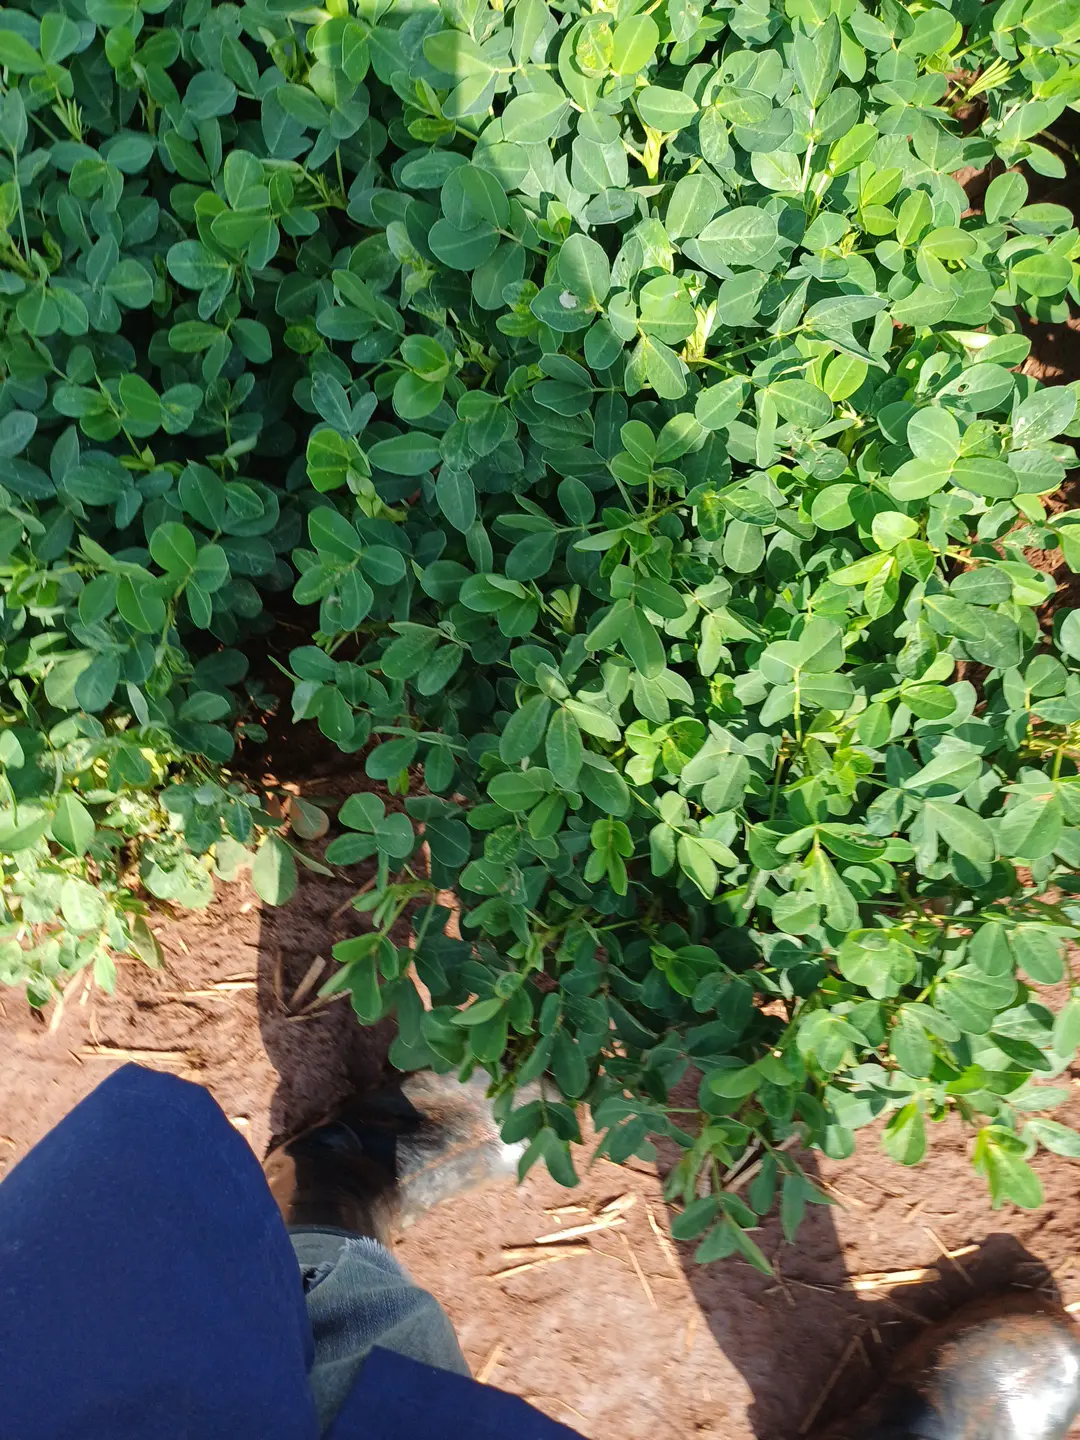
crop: groundnut
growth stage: pegging
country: Kenya
